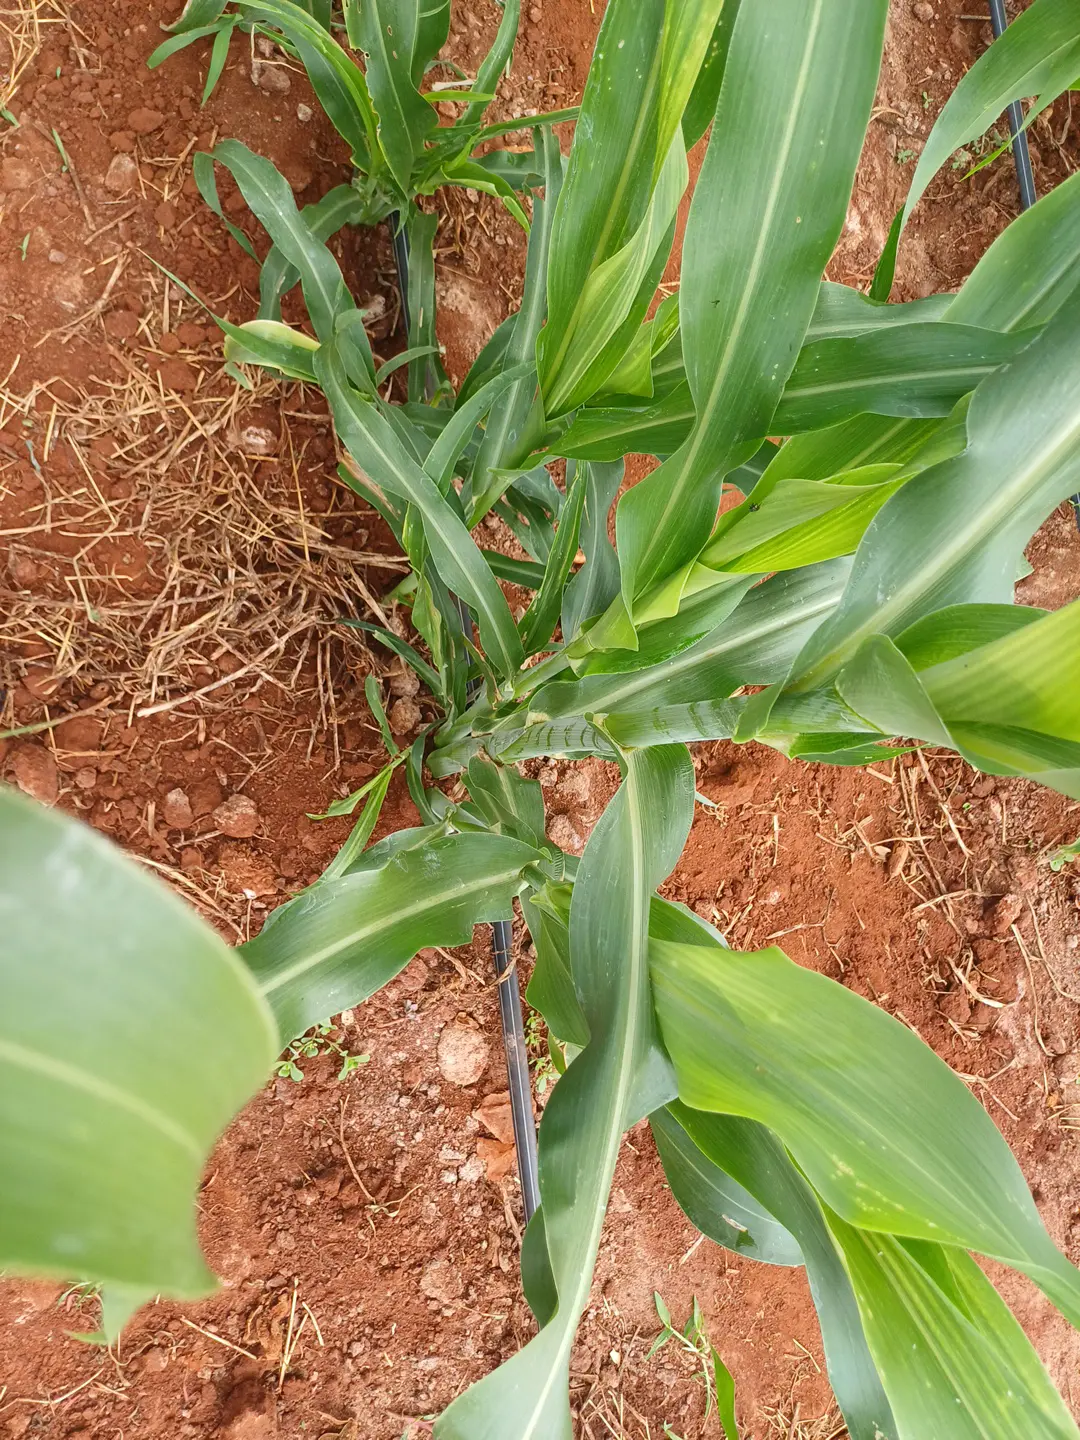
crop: sorghum
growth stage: elongation stem
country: Kenya
